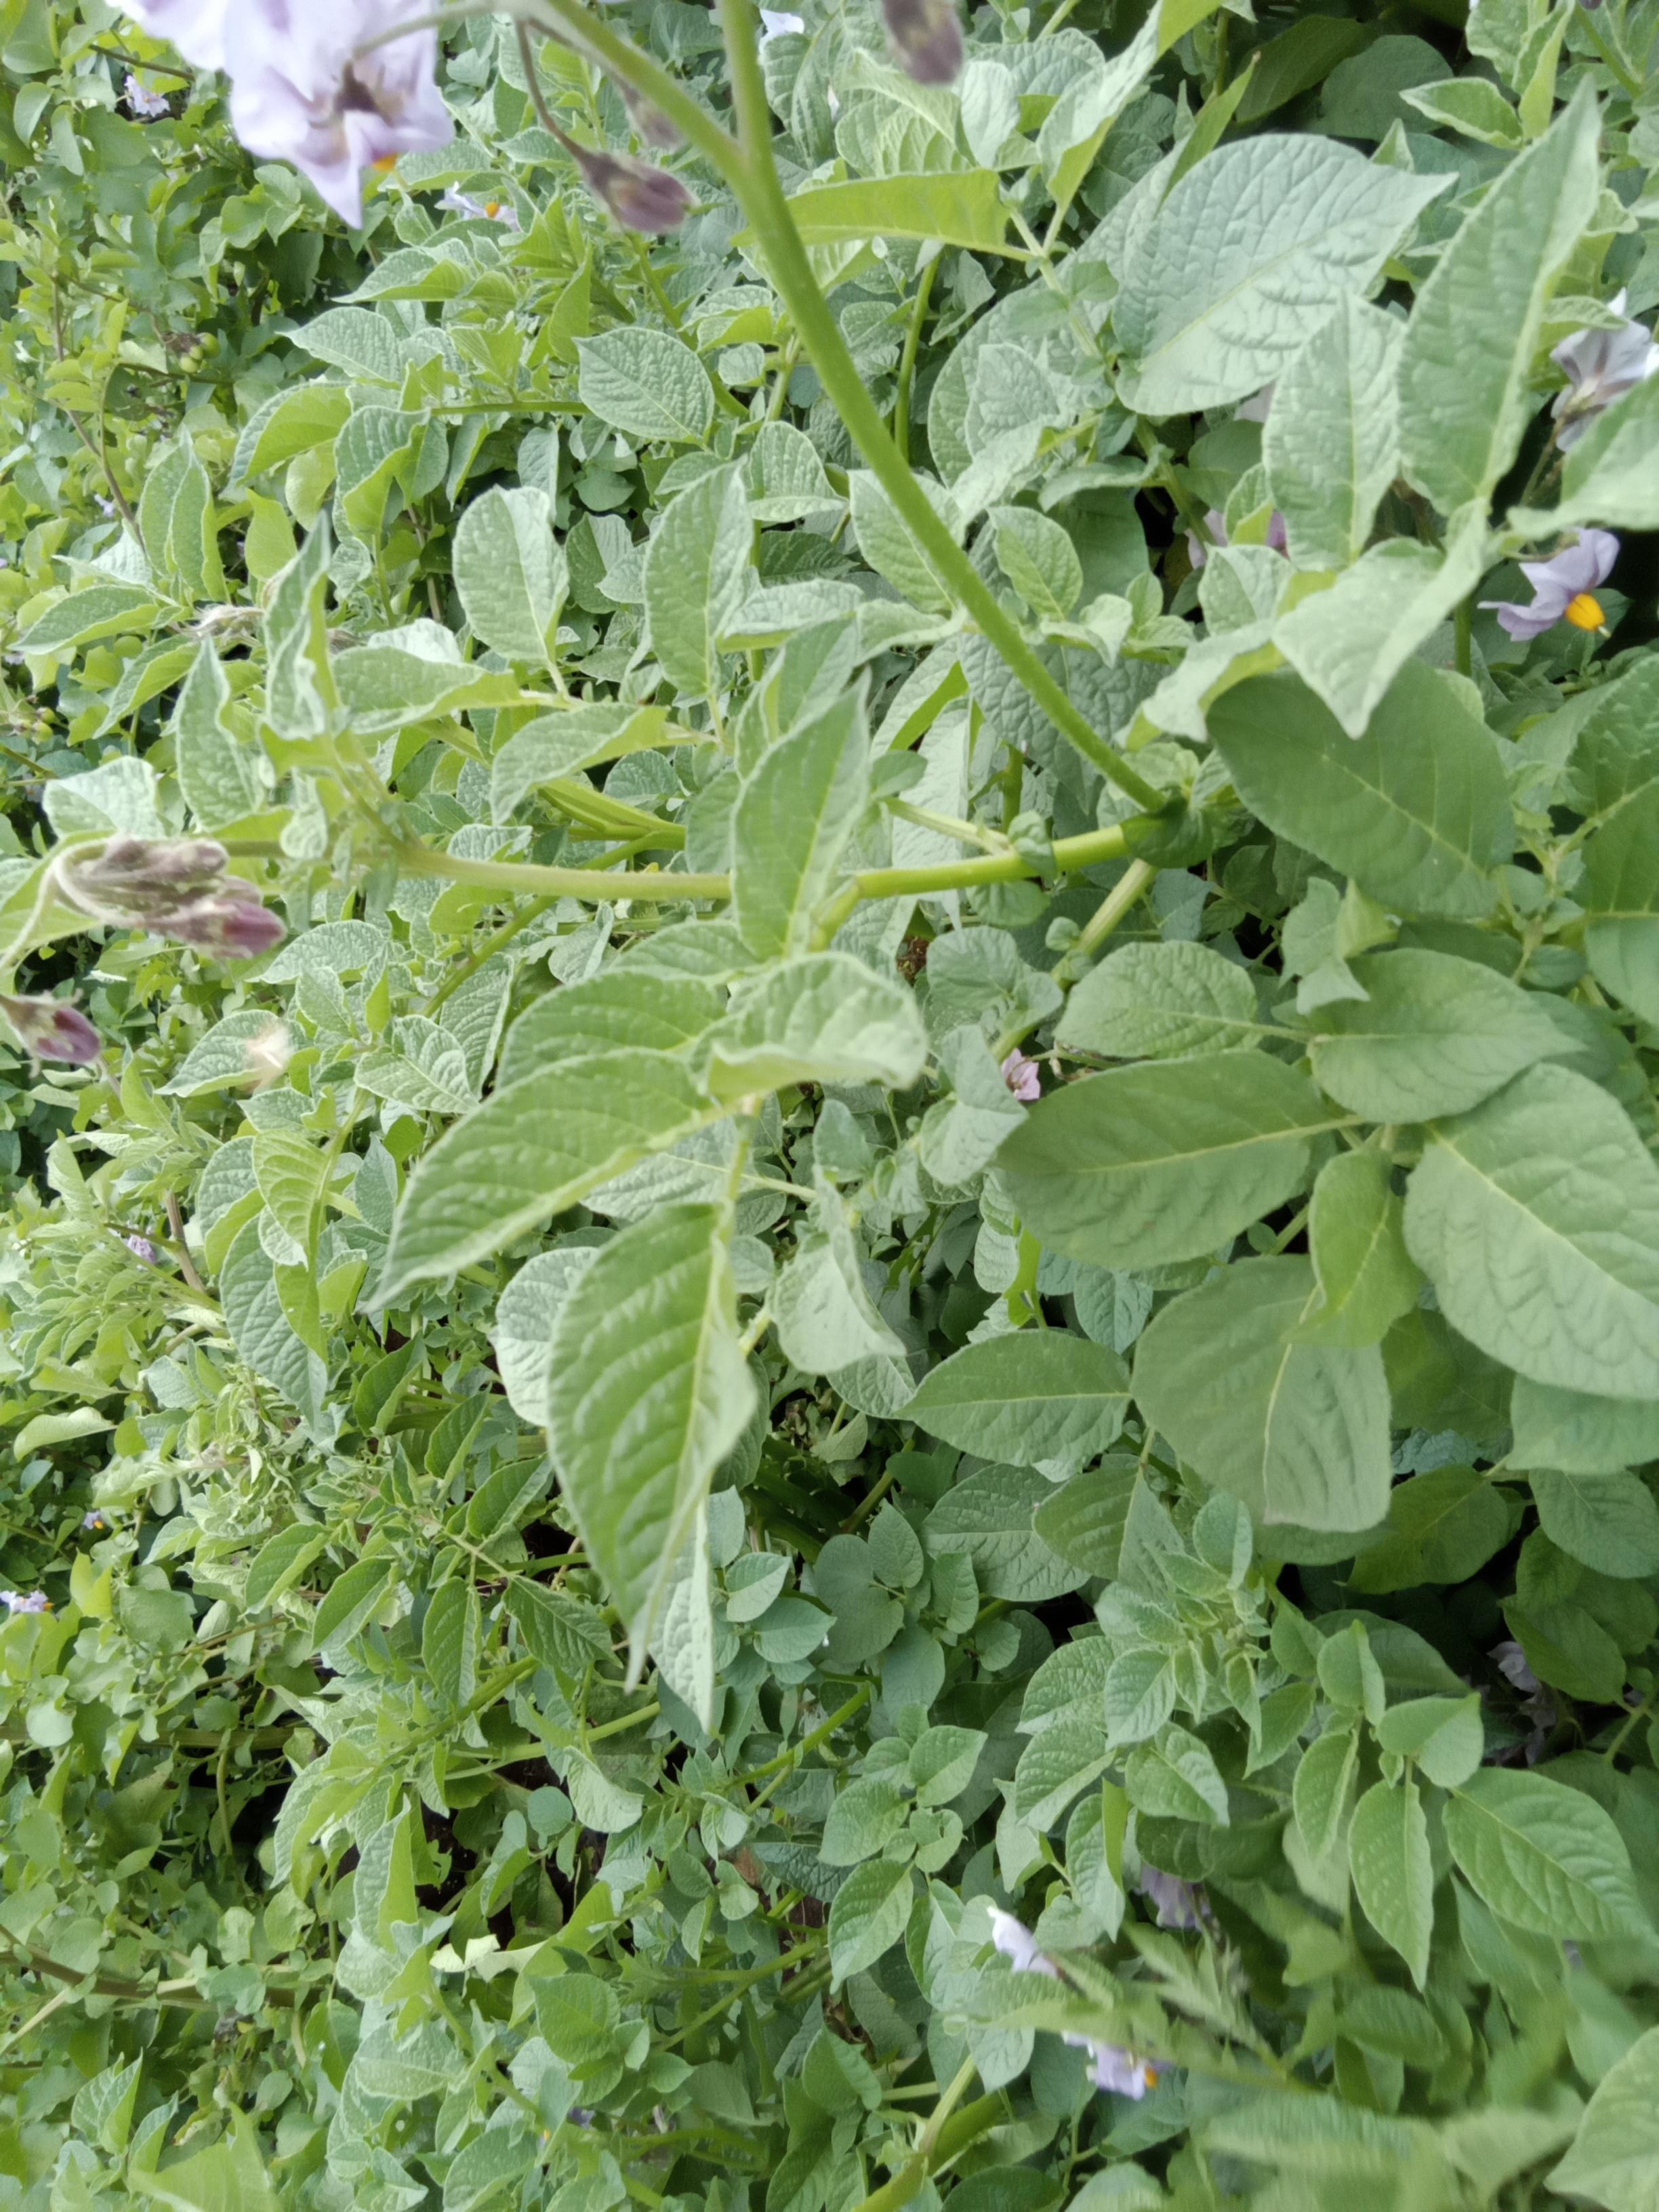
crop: potato
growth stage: flowering
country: Kenya
